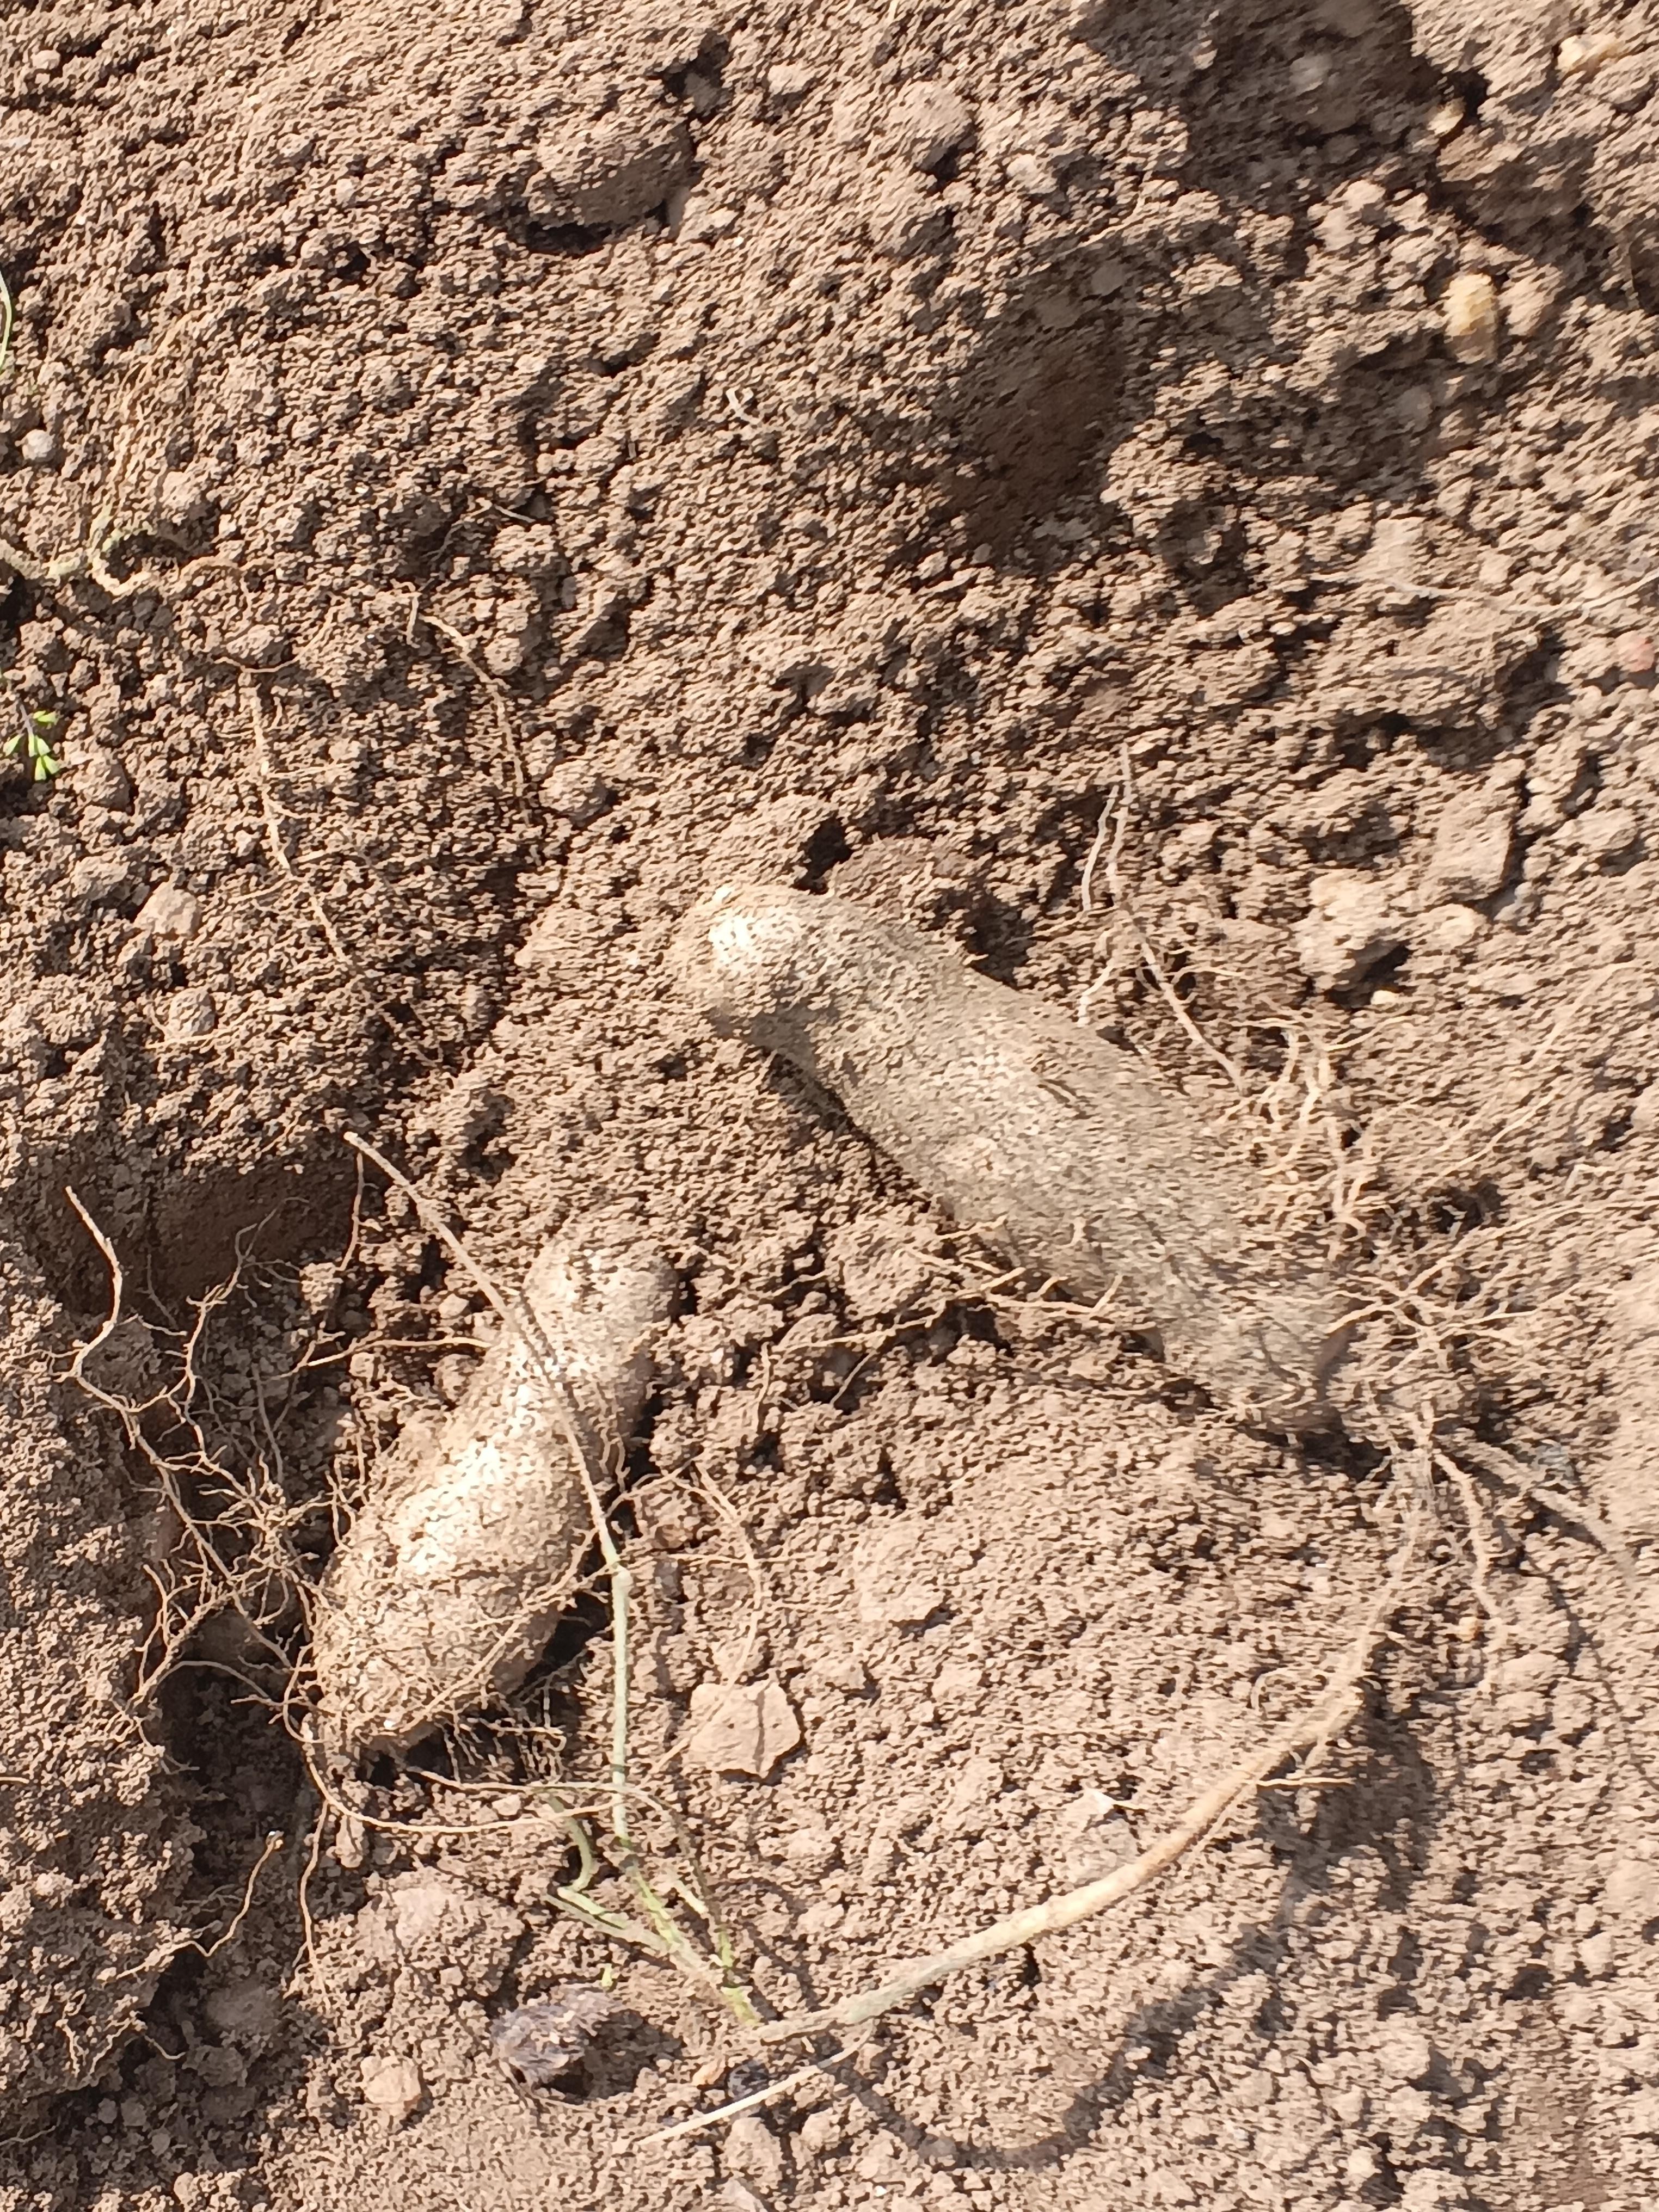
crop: yam
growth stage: harvest
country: Nigeria
